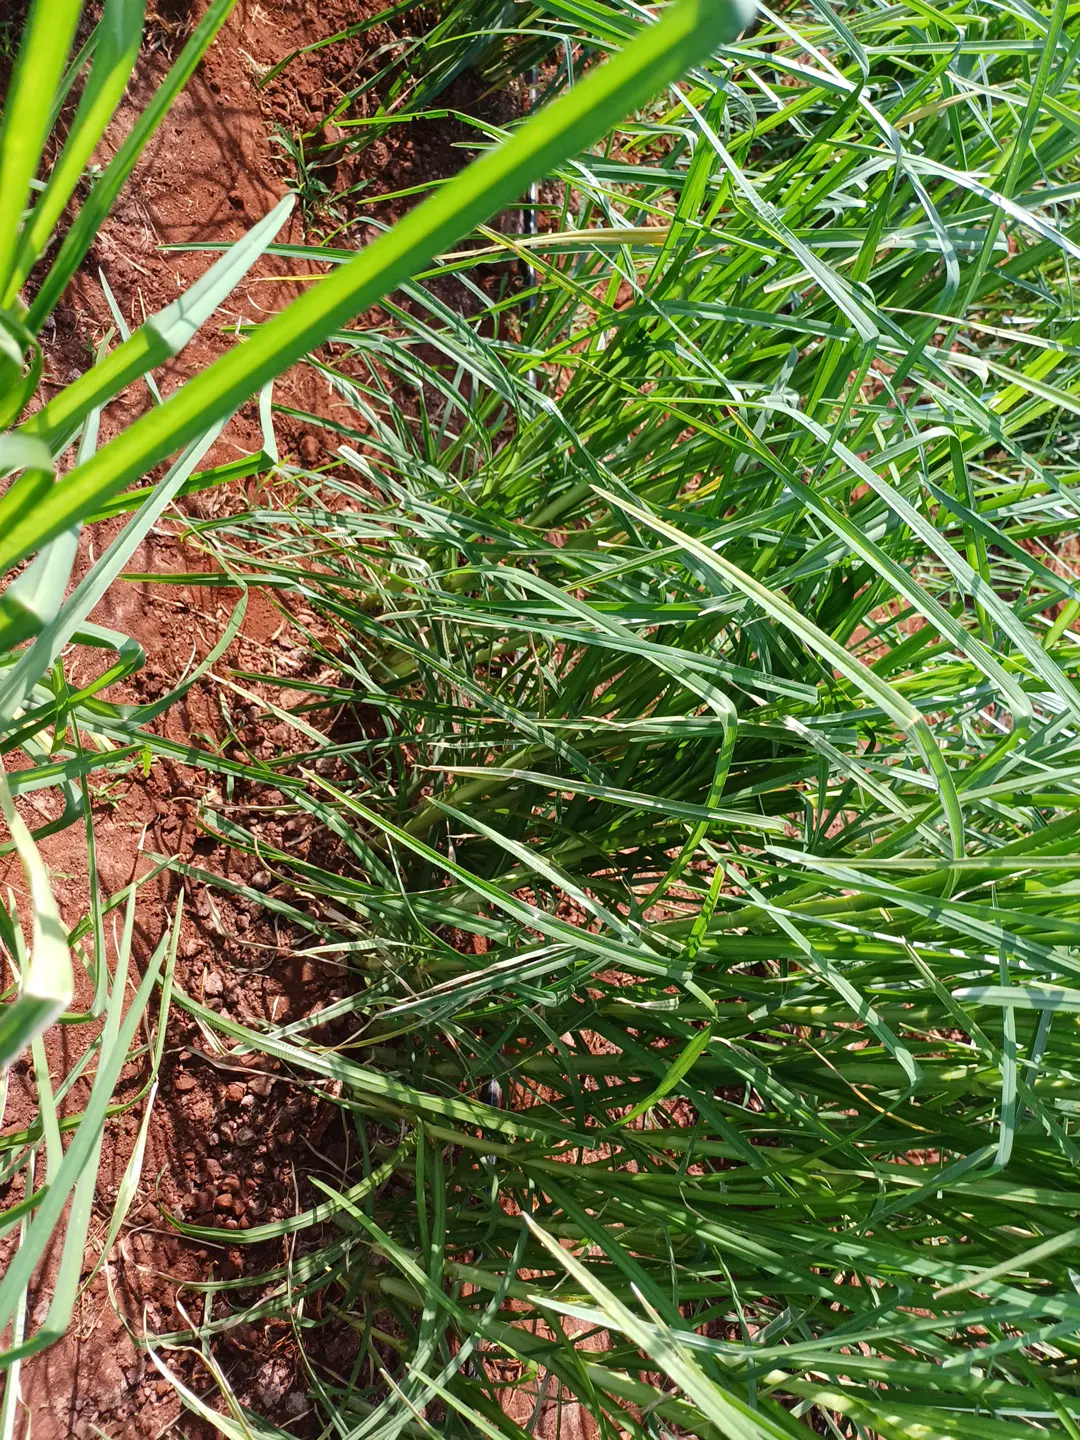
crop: finger millet
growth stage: flowering
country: Kenya
